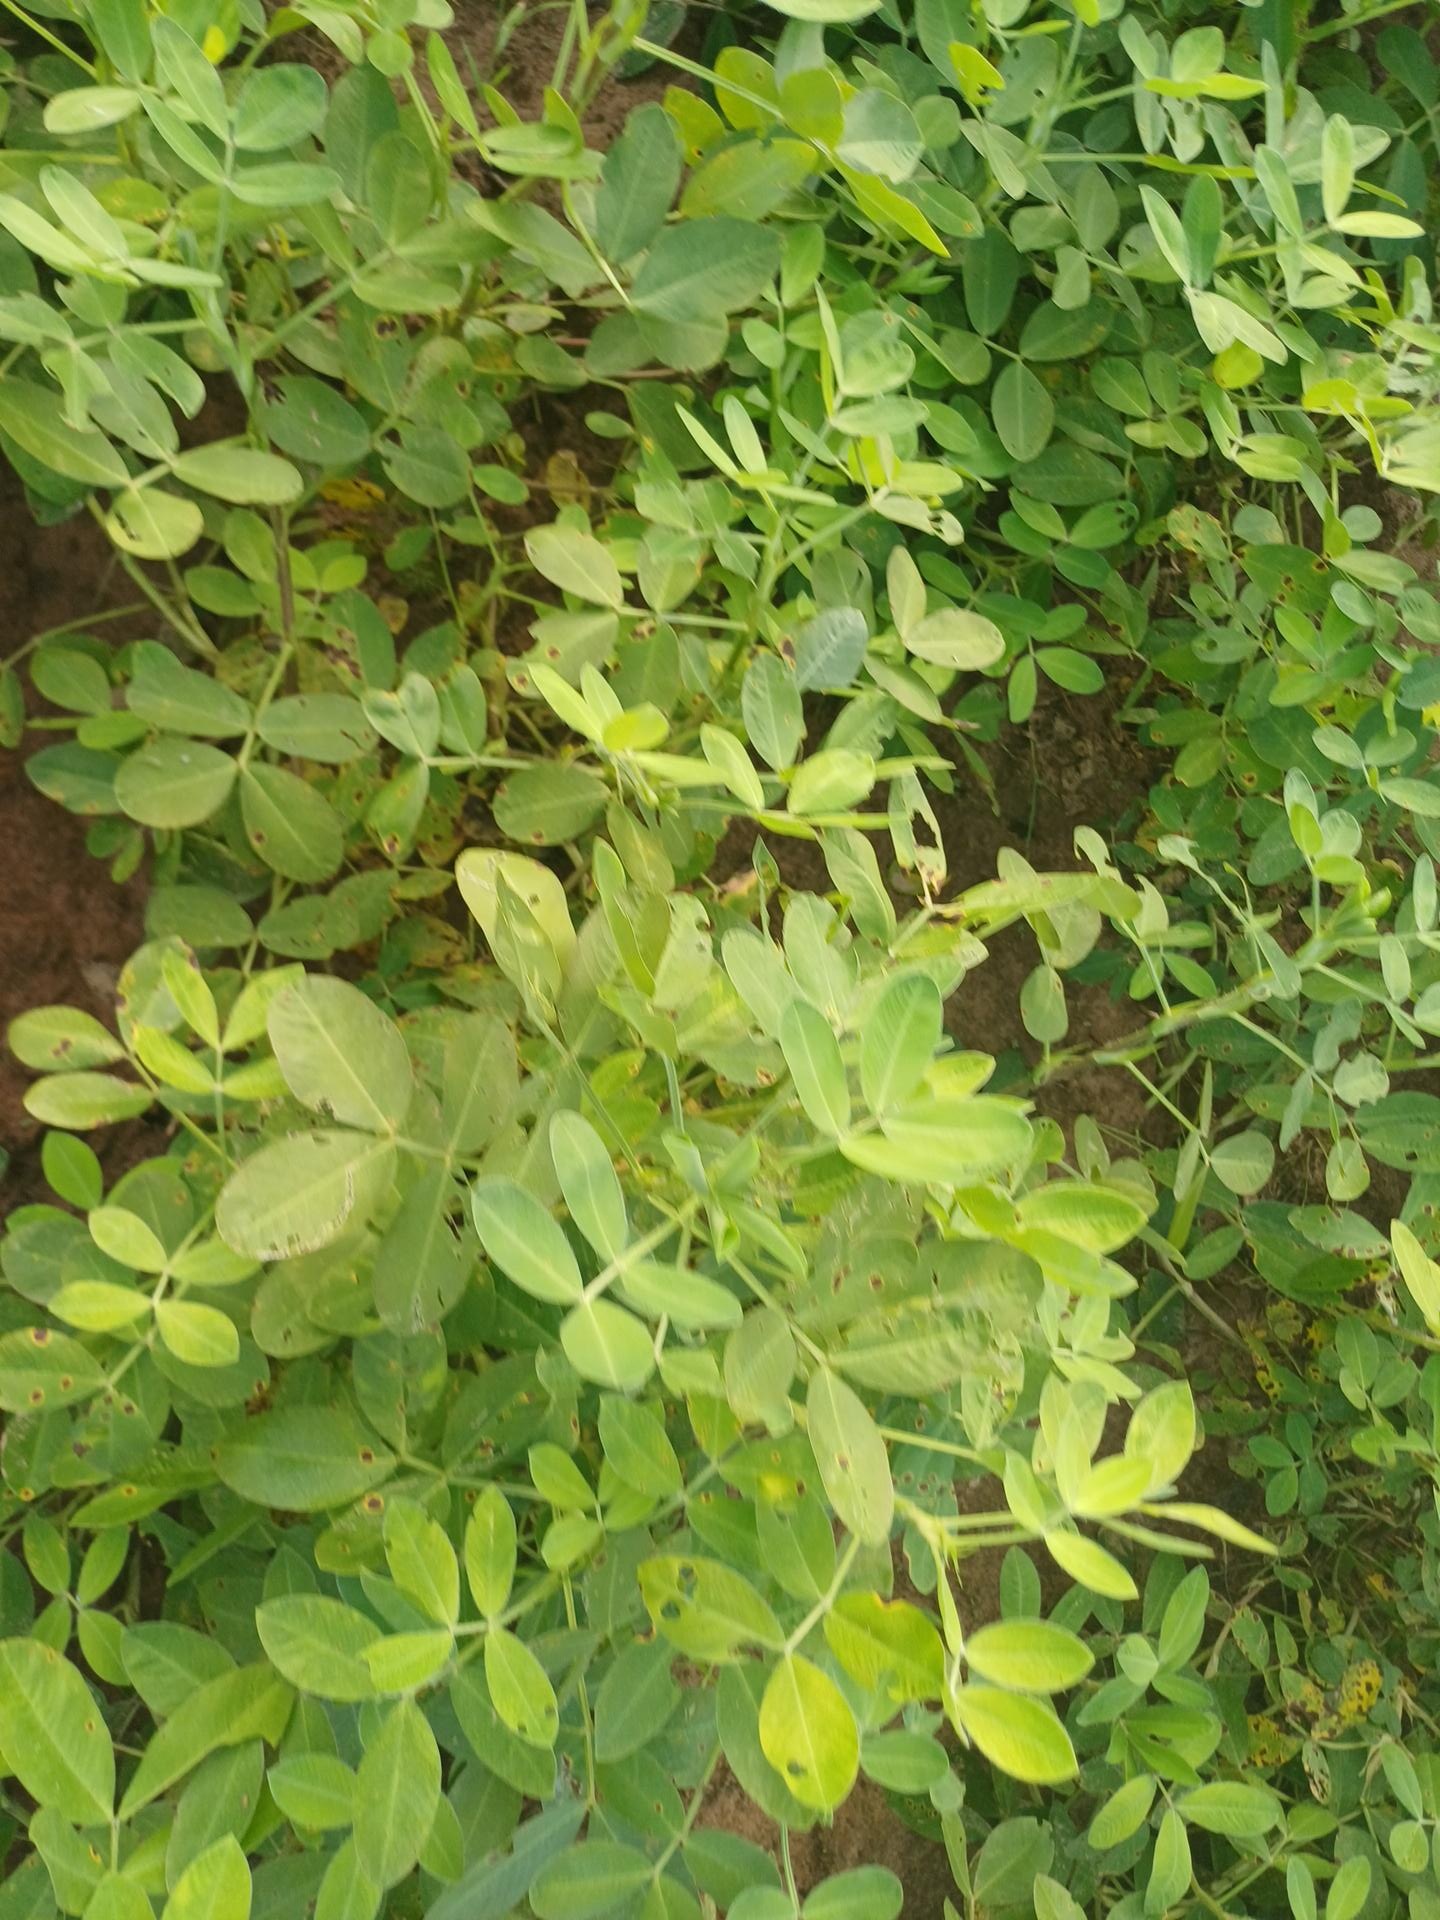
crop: groundnut
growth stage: flowering
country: Senegal
